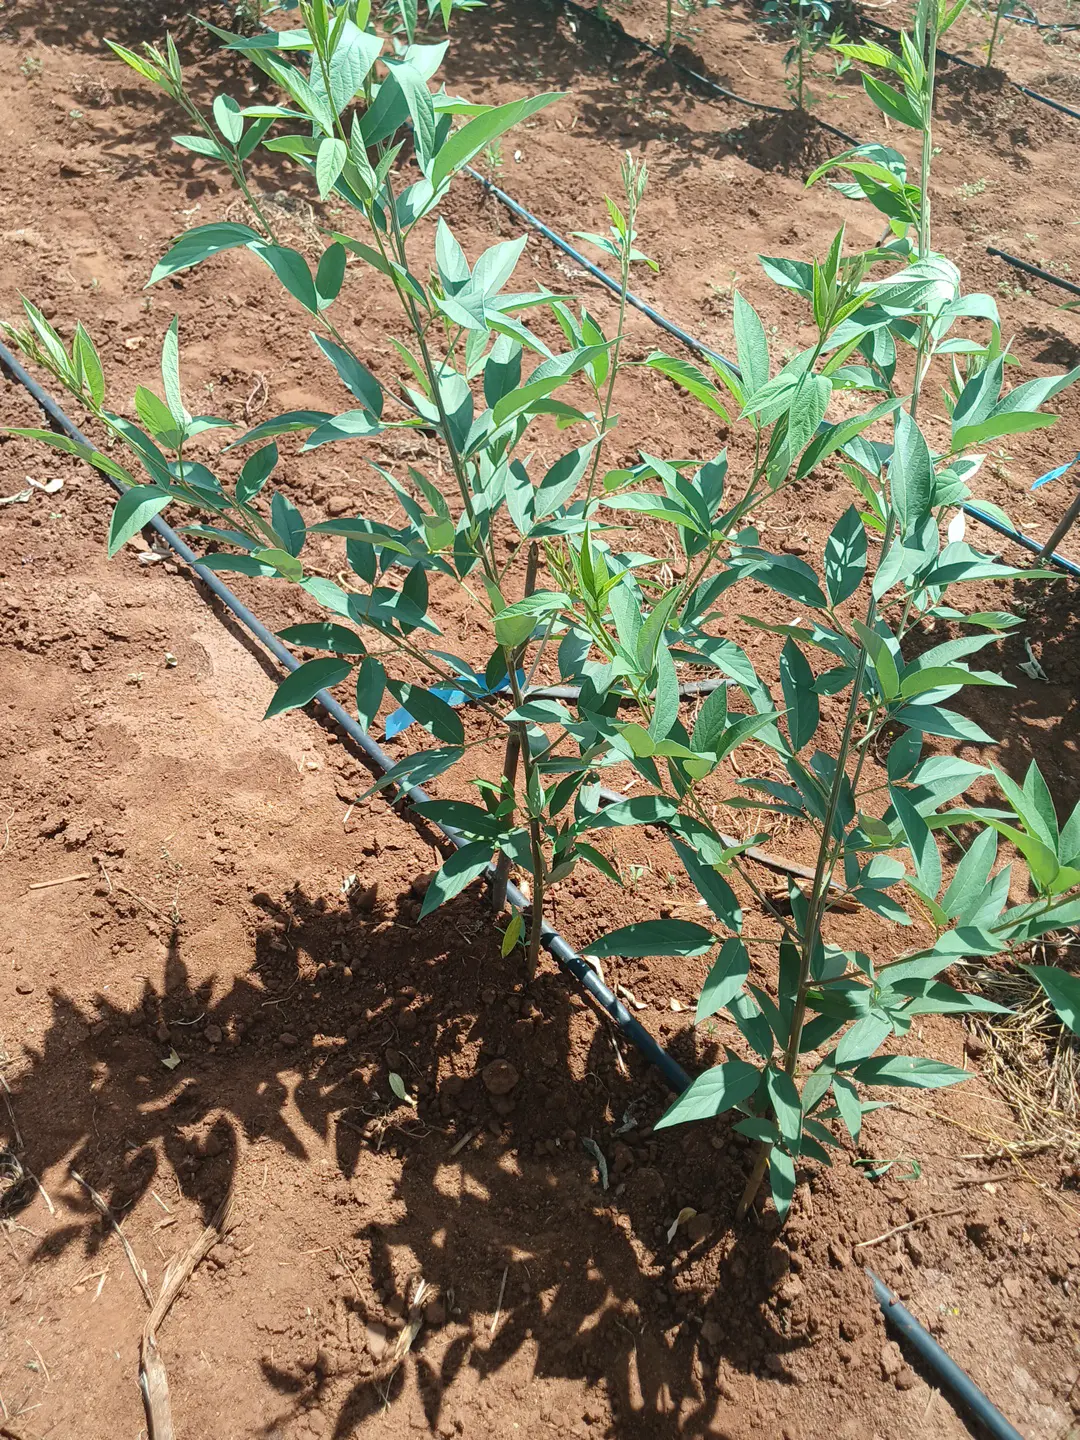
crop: pigeonpea
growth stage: vegetative
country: Kenya
